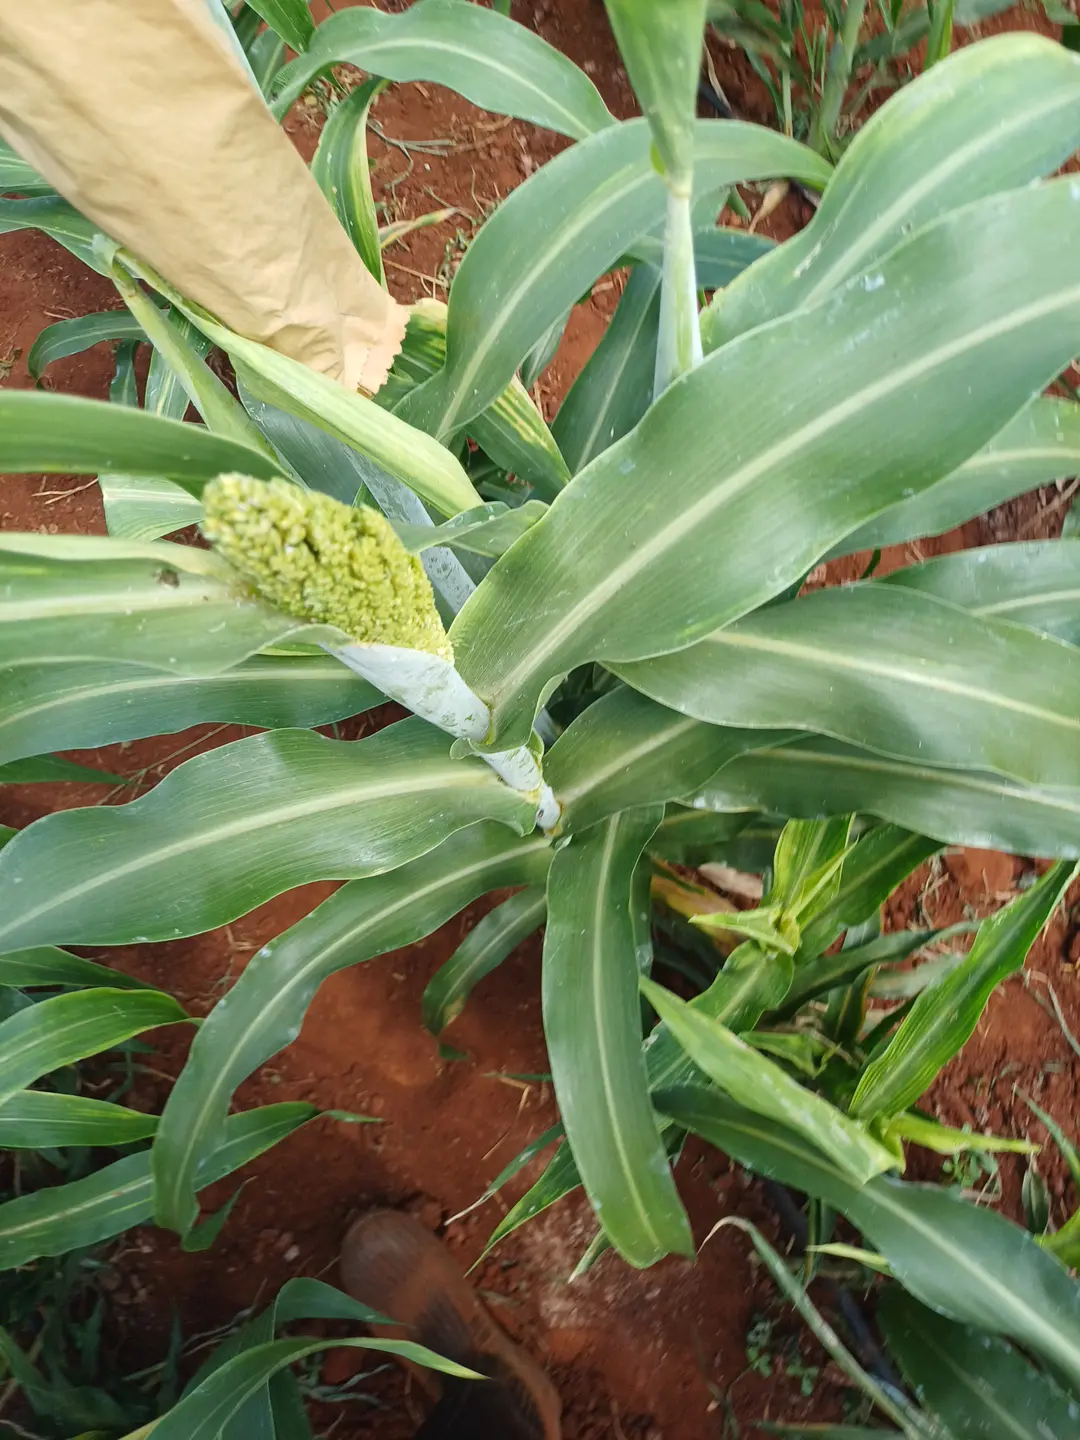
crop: sorghum
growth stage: heading tuber
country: Kenya
